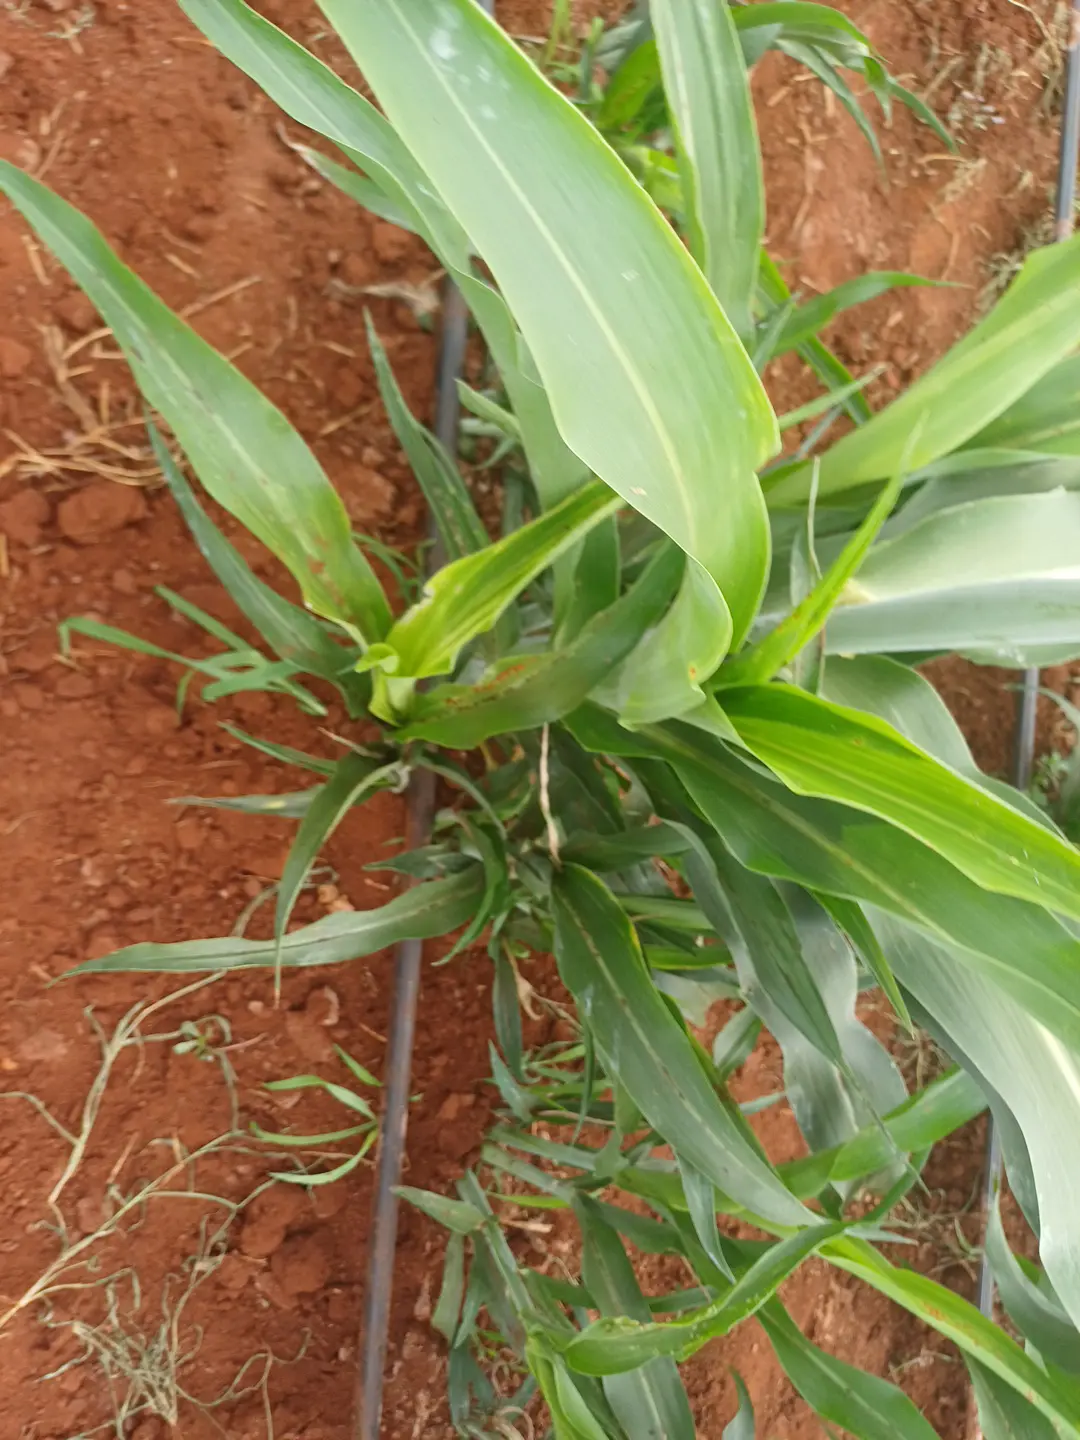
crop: sorghum
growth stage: vegetative
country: Kenya
